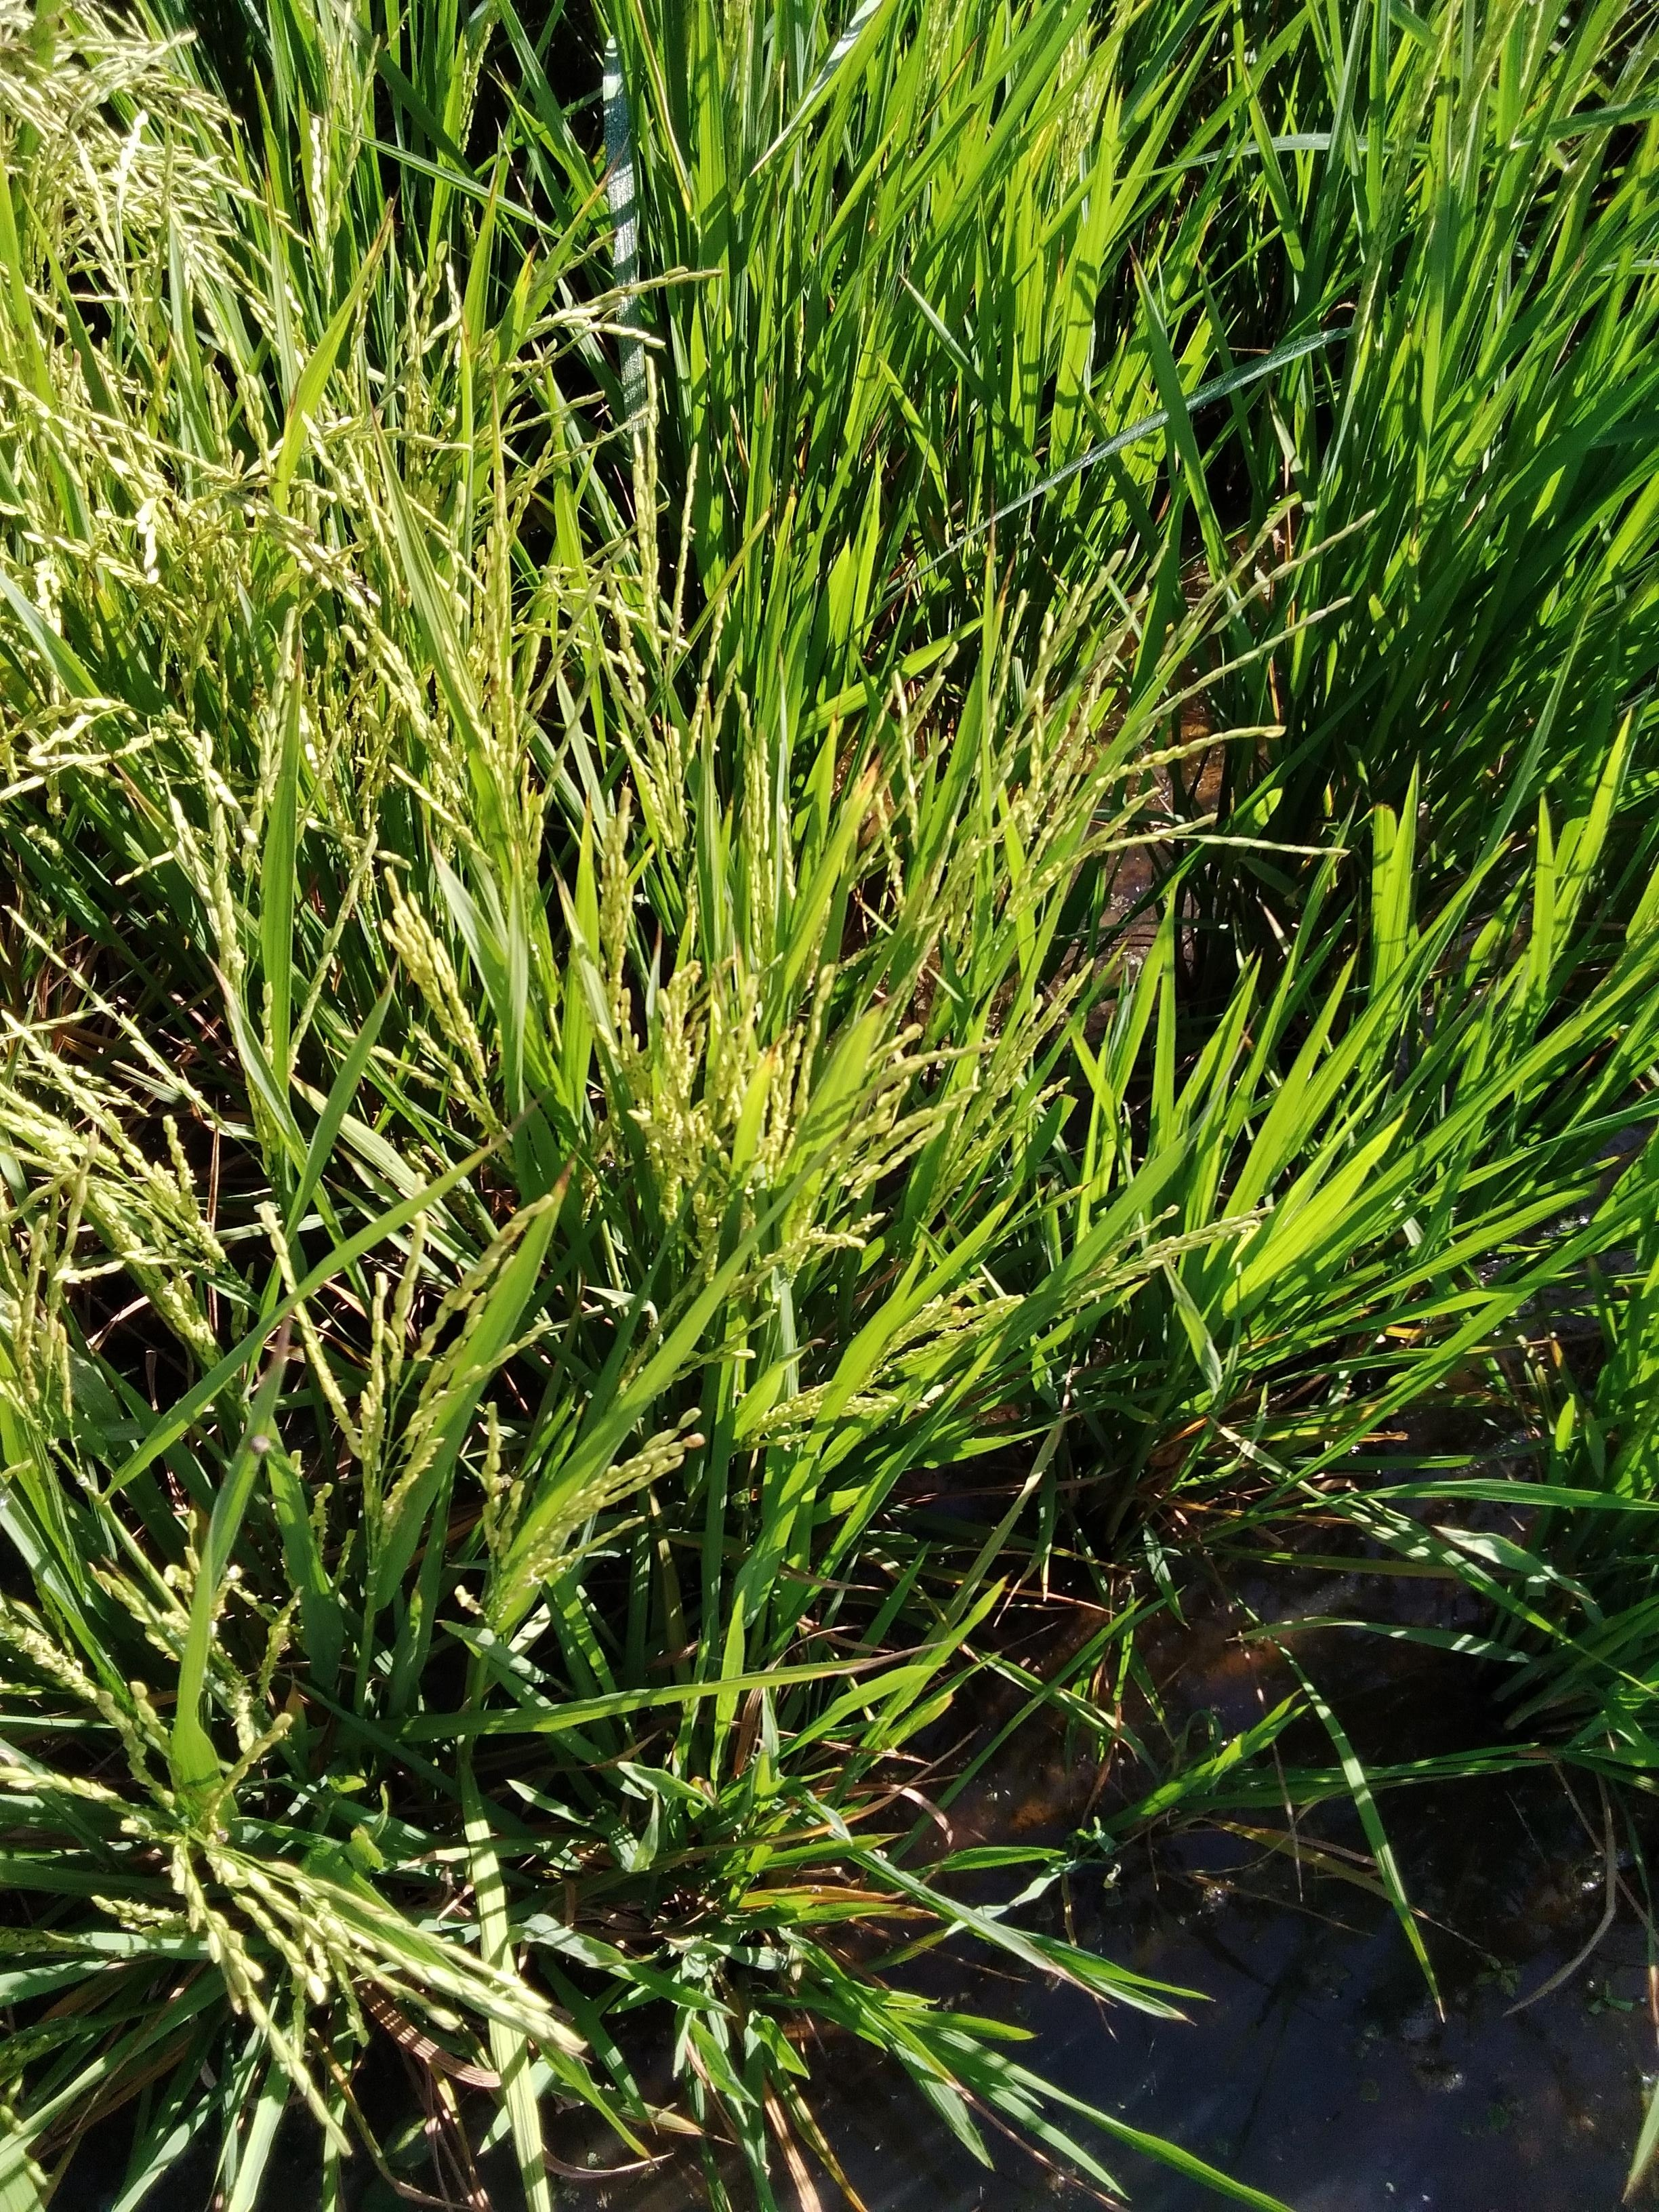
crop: rice
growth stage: flowering
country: Senegal
